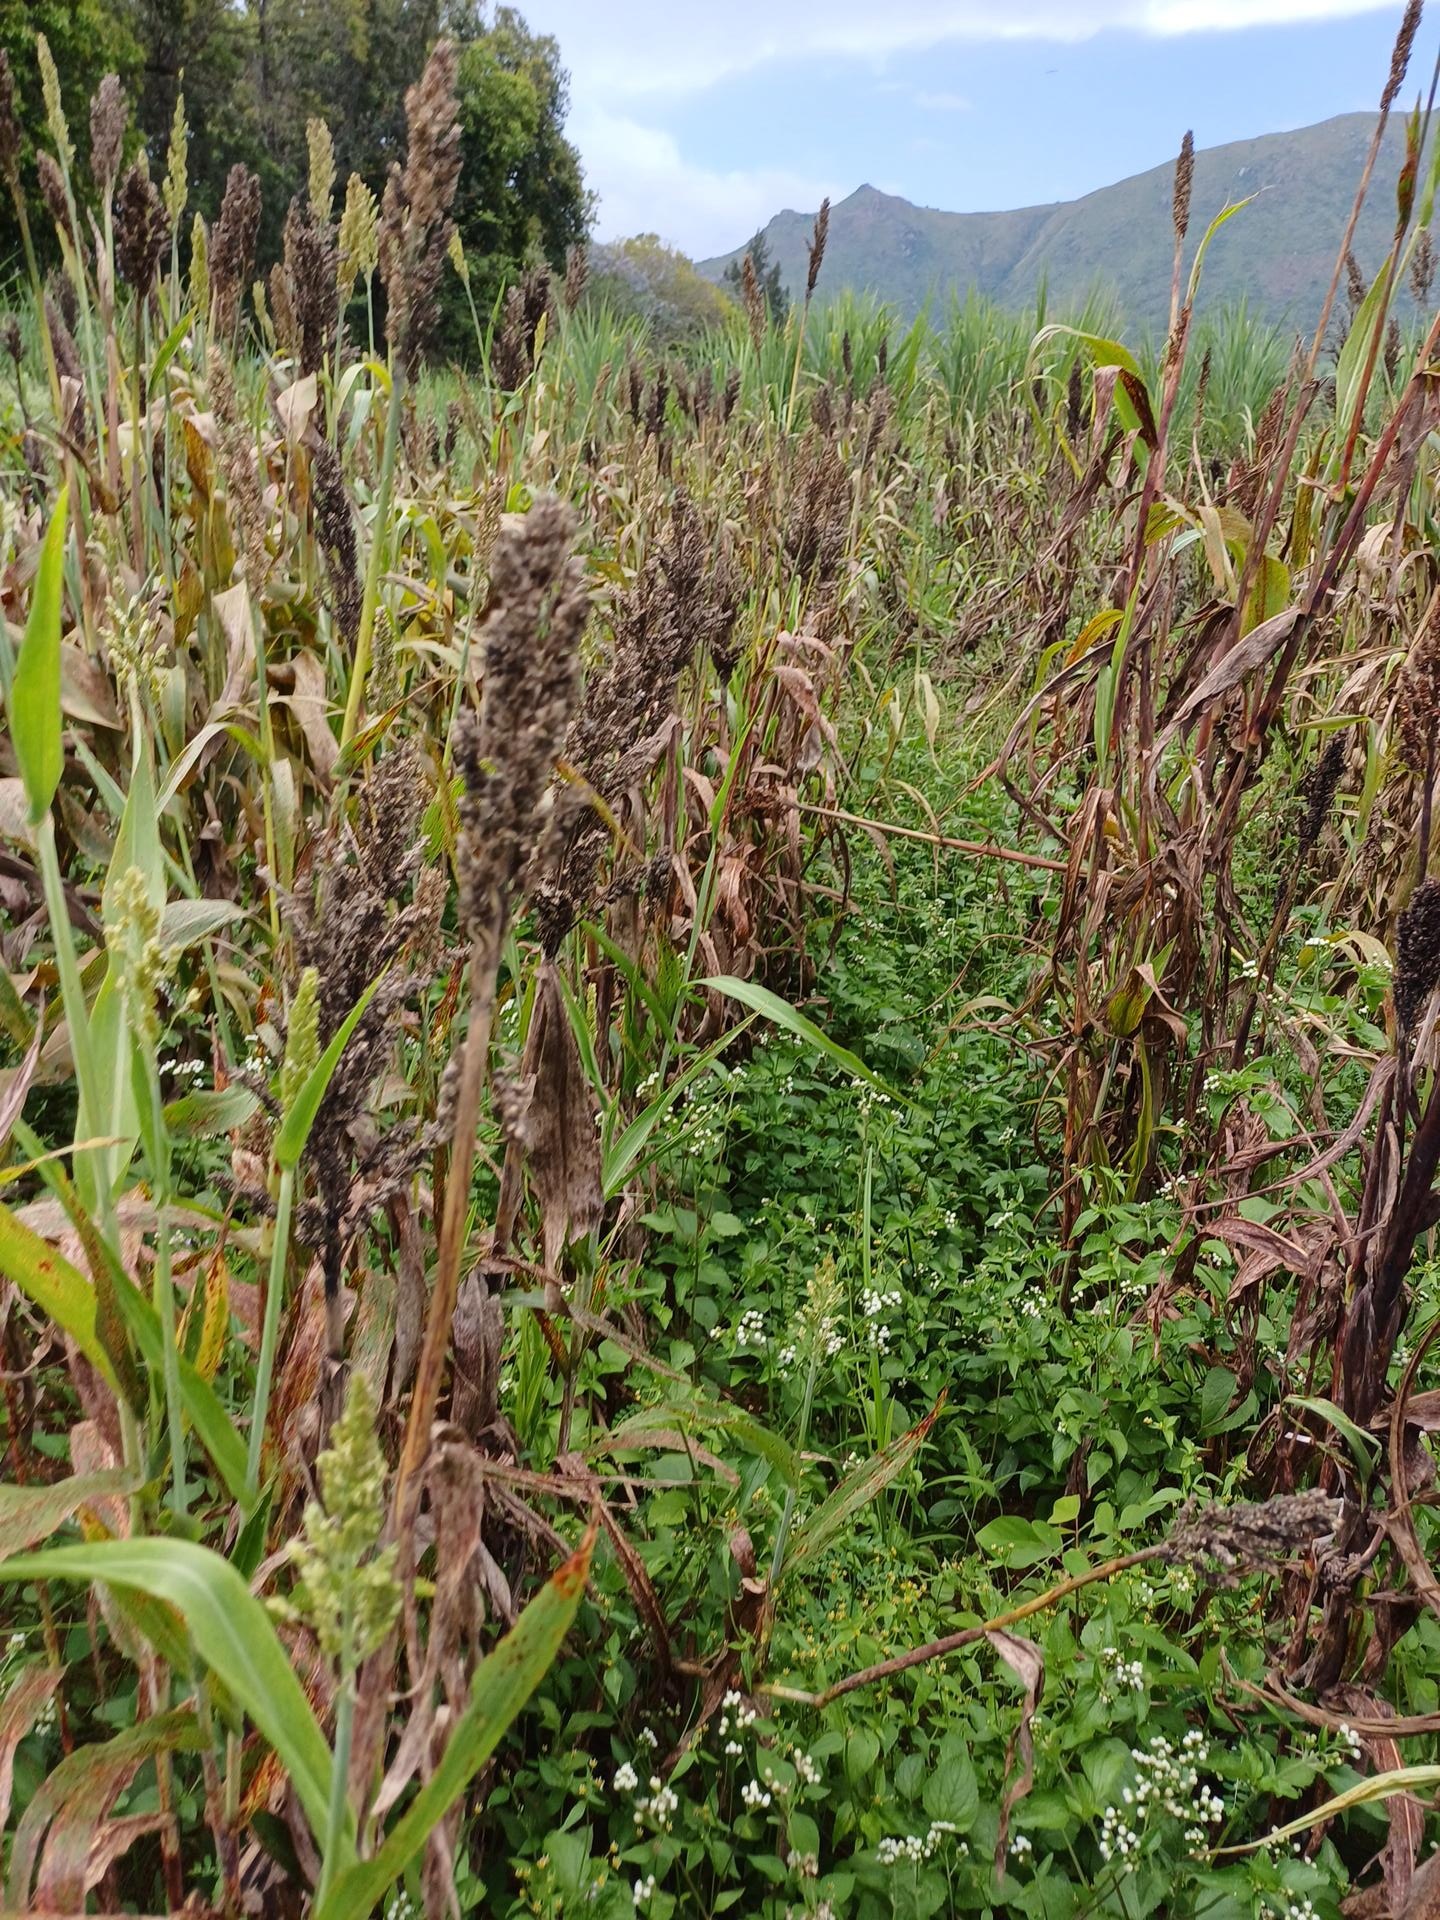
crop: sorghum
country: Kenya
